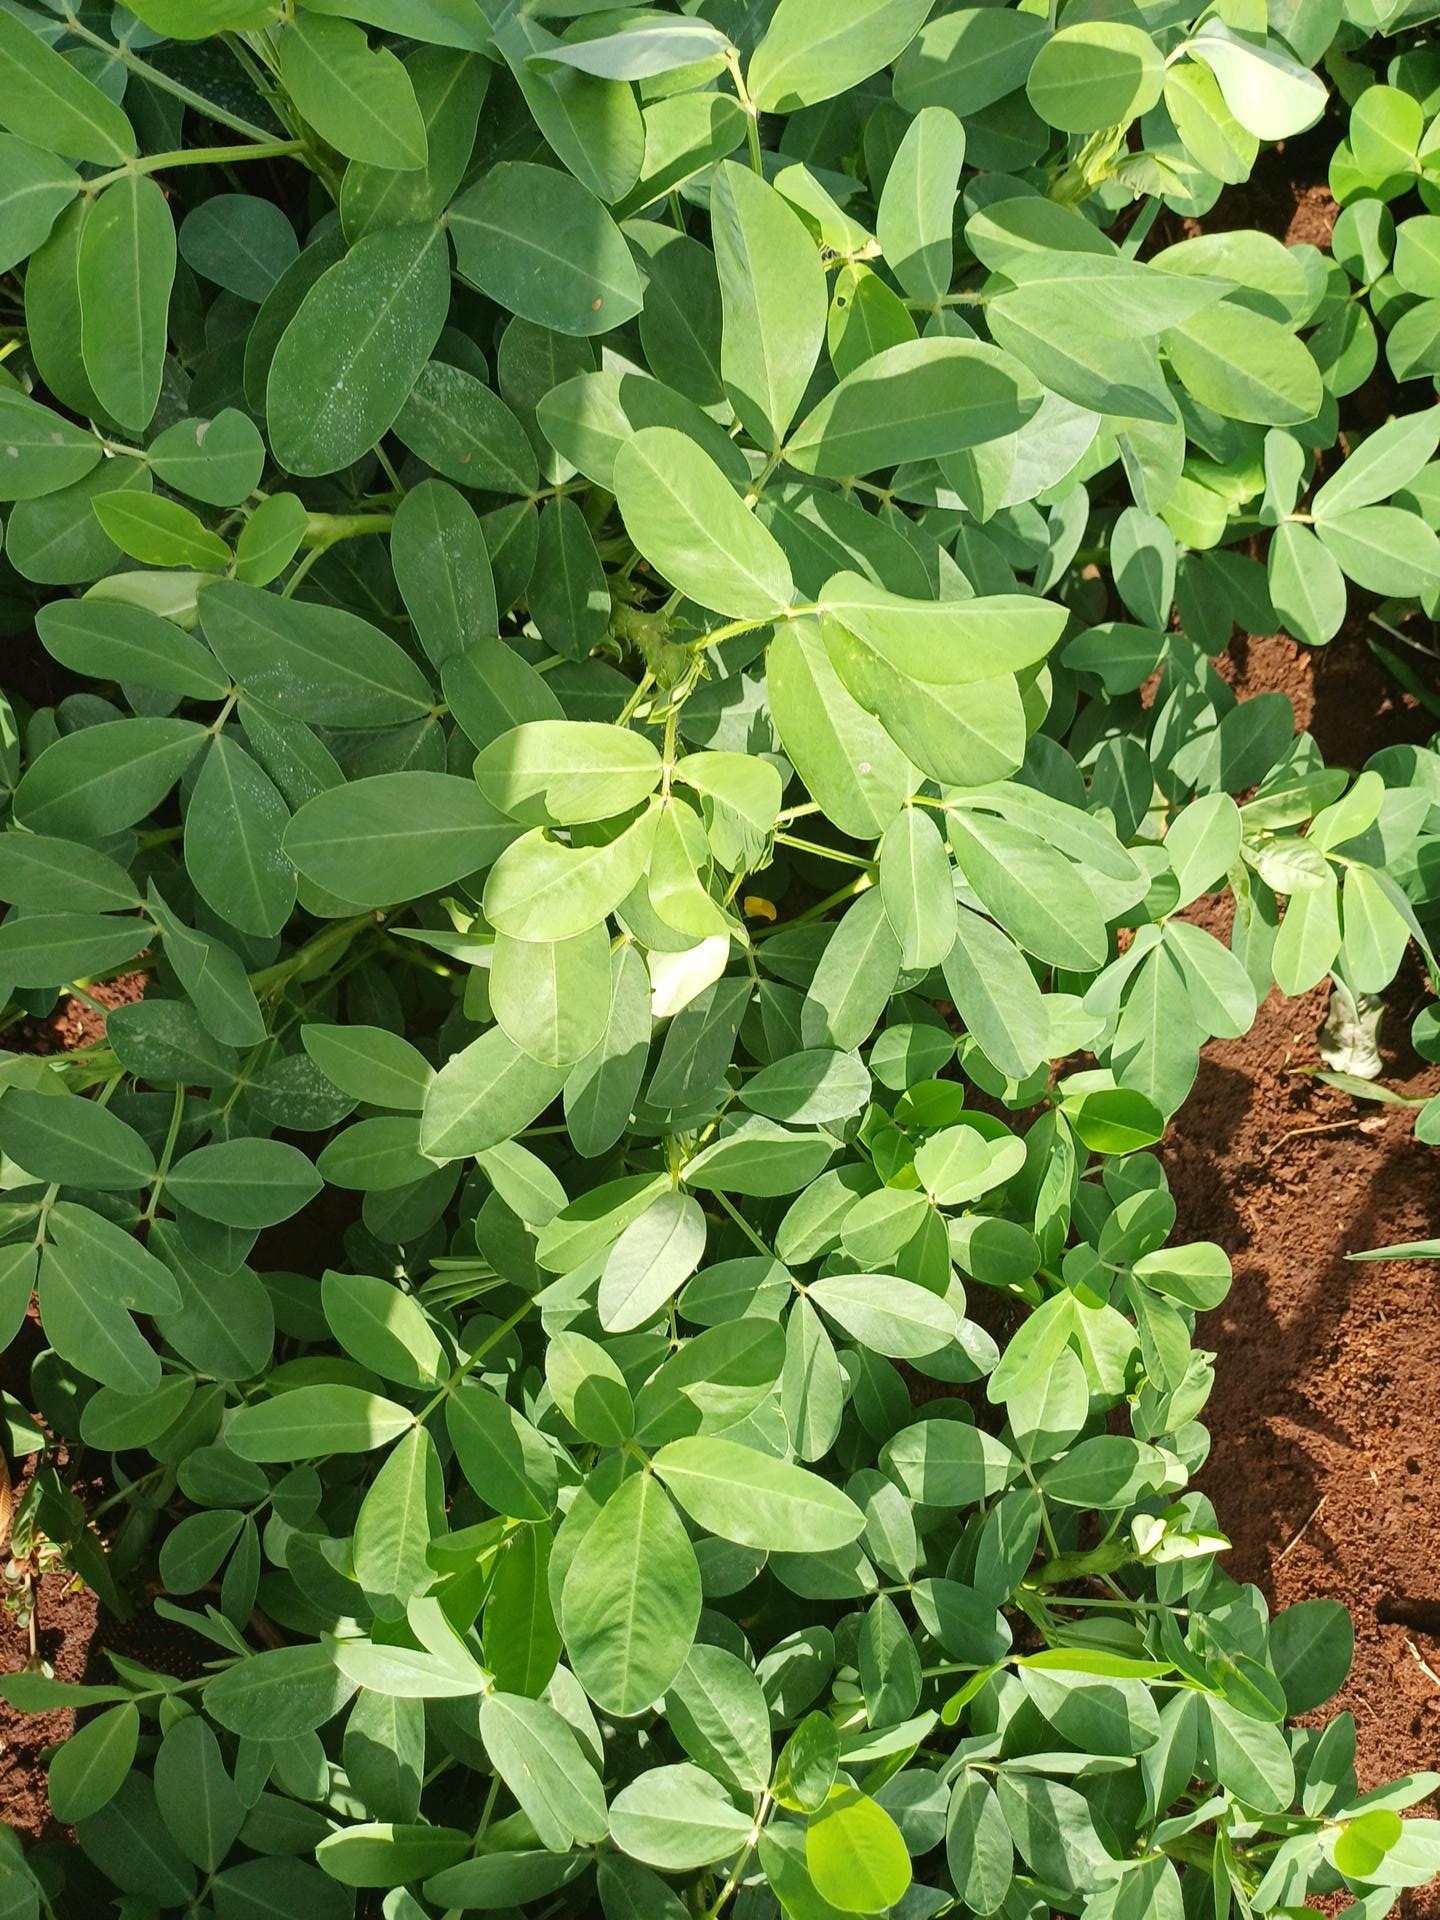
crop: groundnut
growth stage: flowering
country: Kenya
